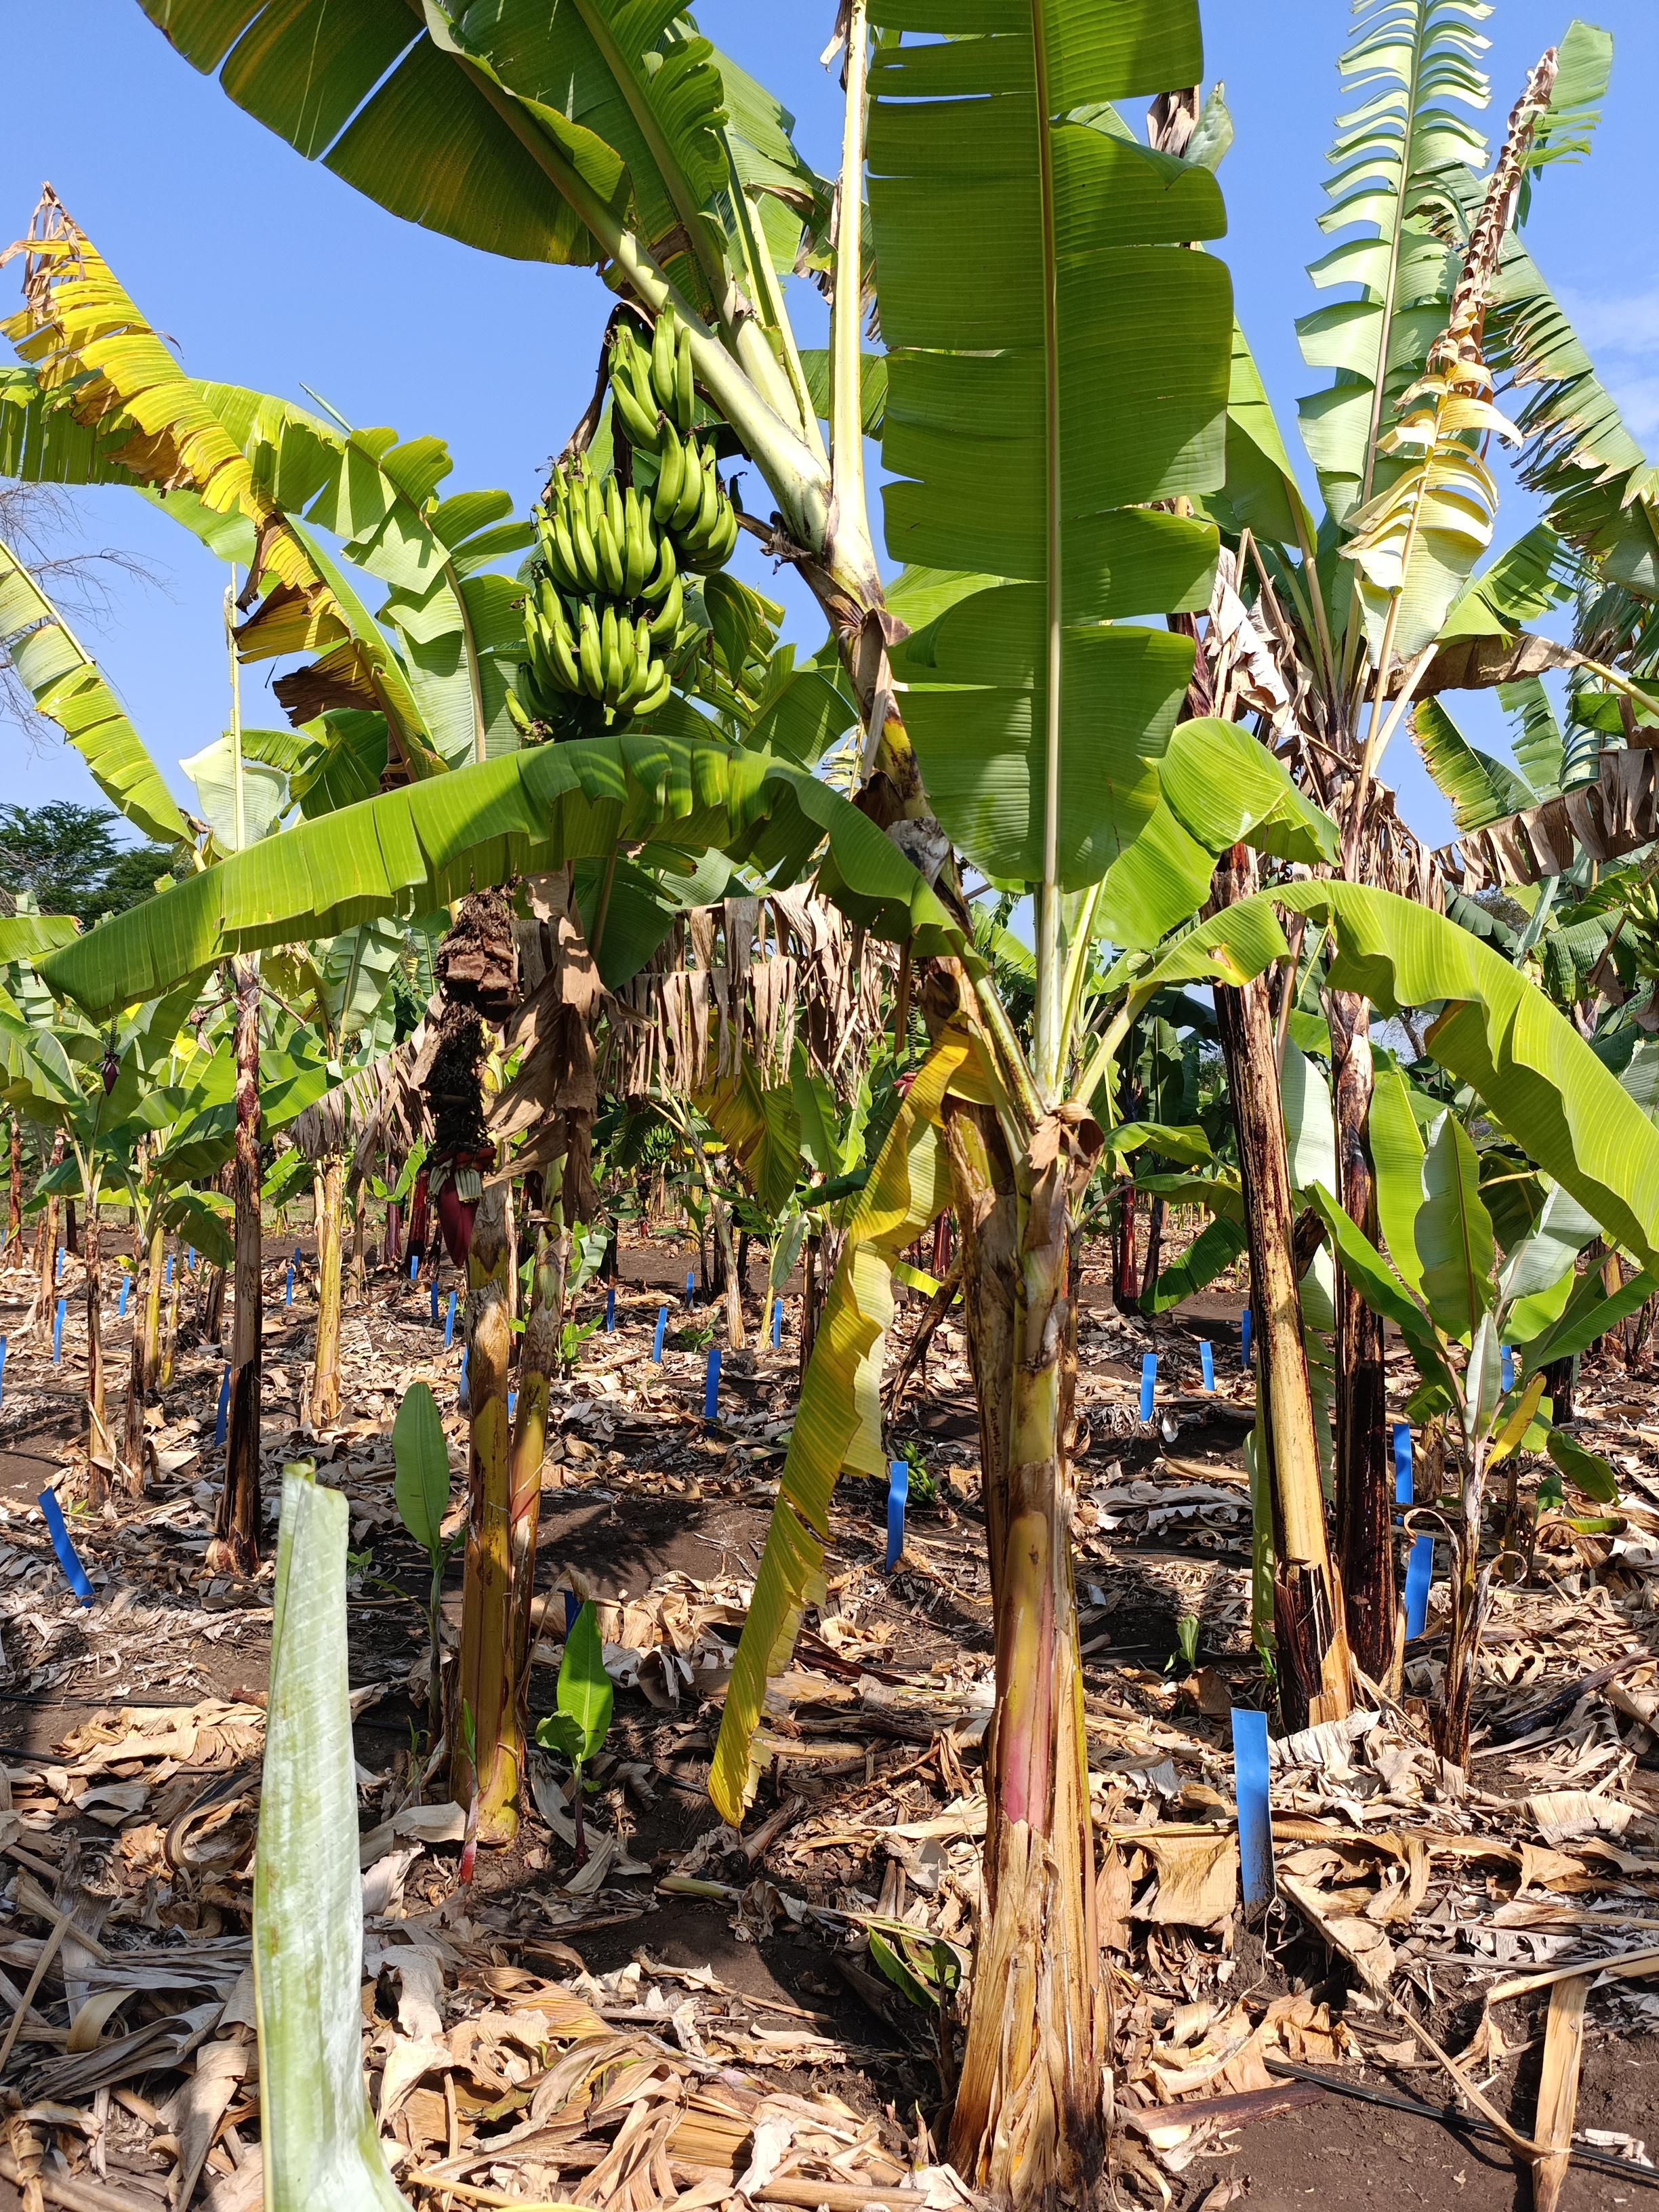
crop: banana
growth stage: development fruit
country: Tanzania
